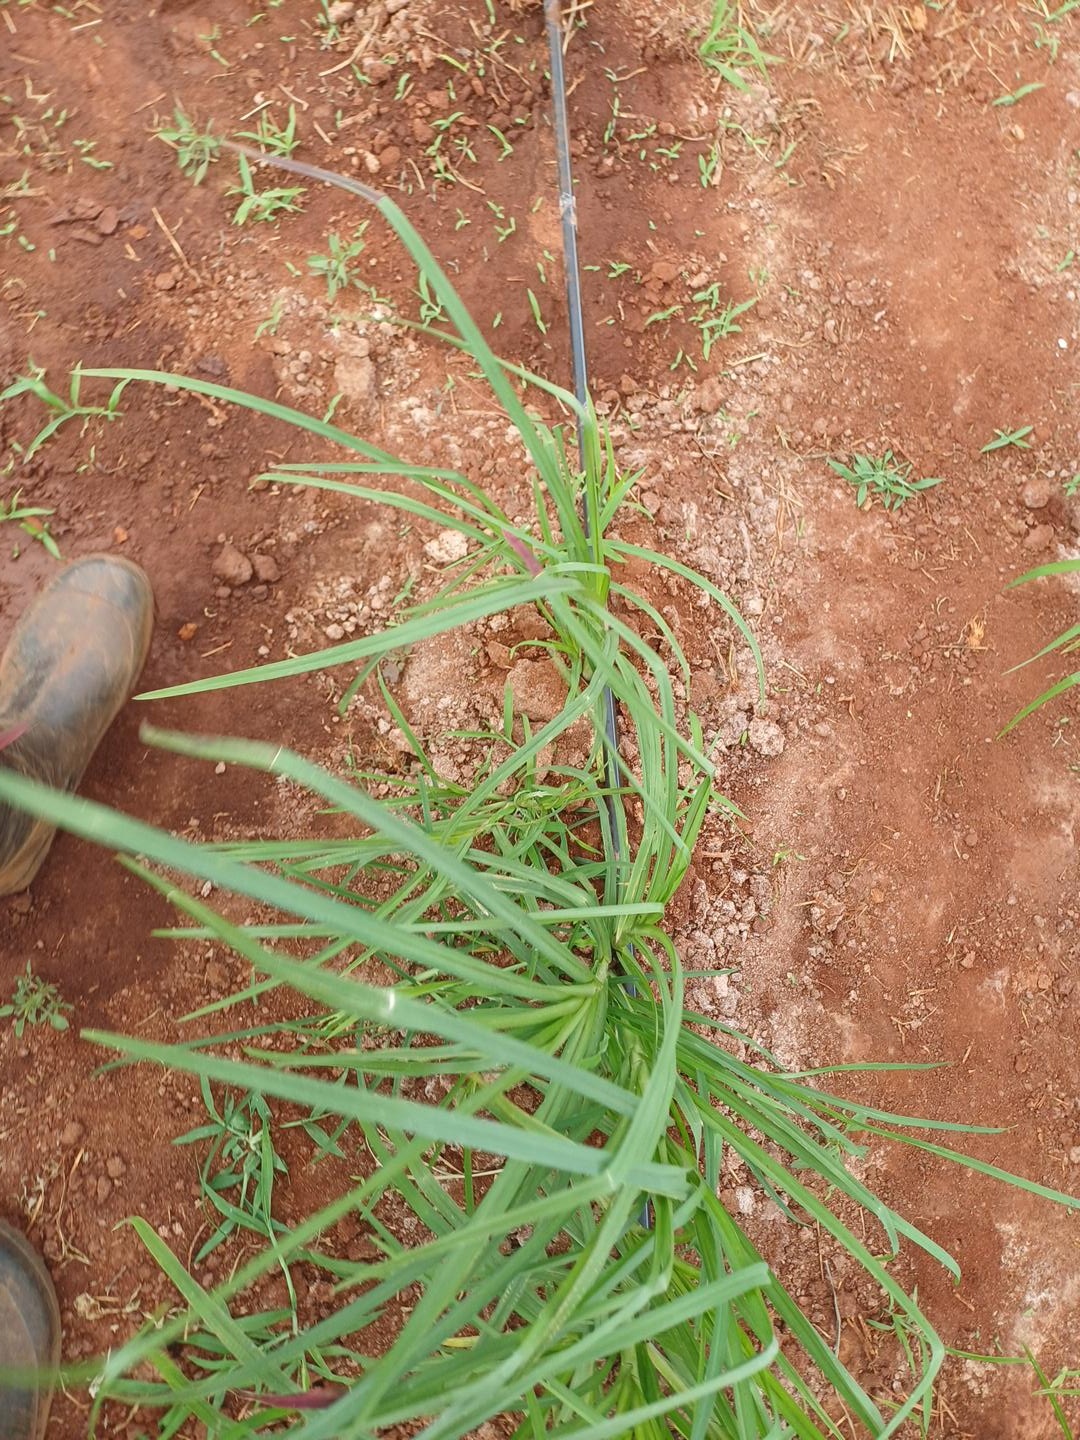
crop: finger millet
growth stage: vegetative
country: Kenya
